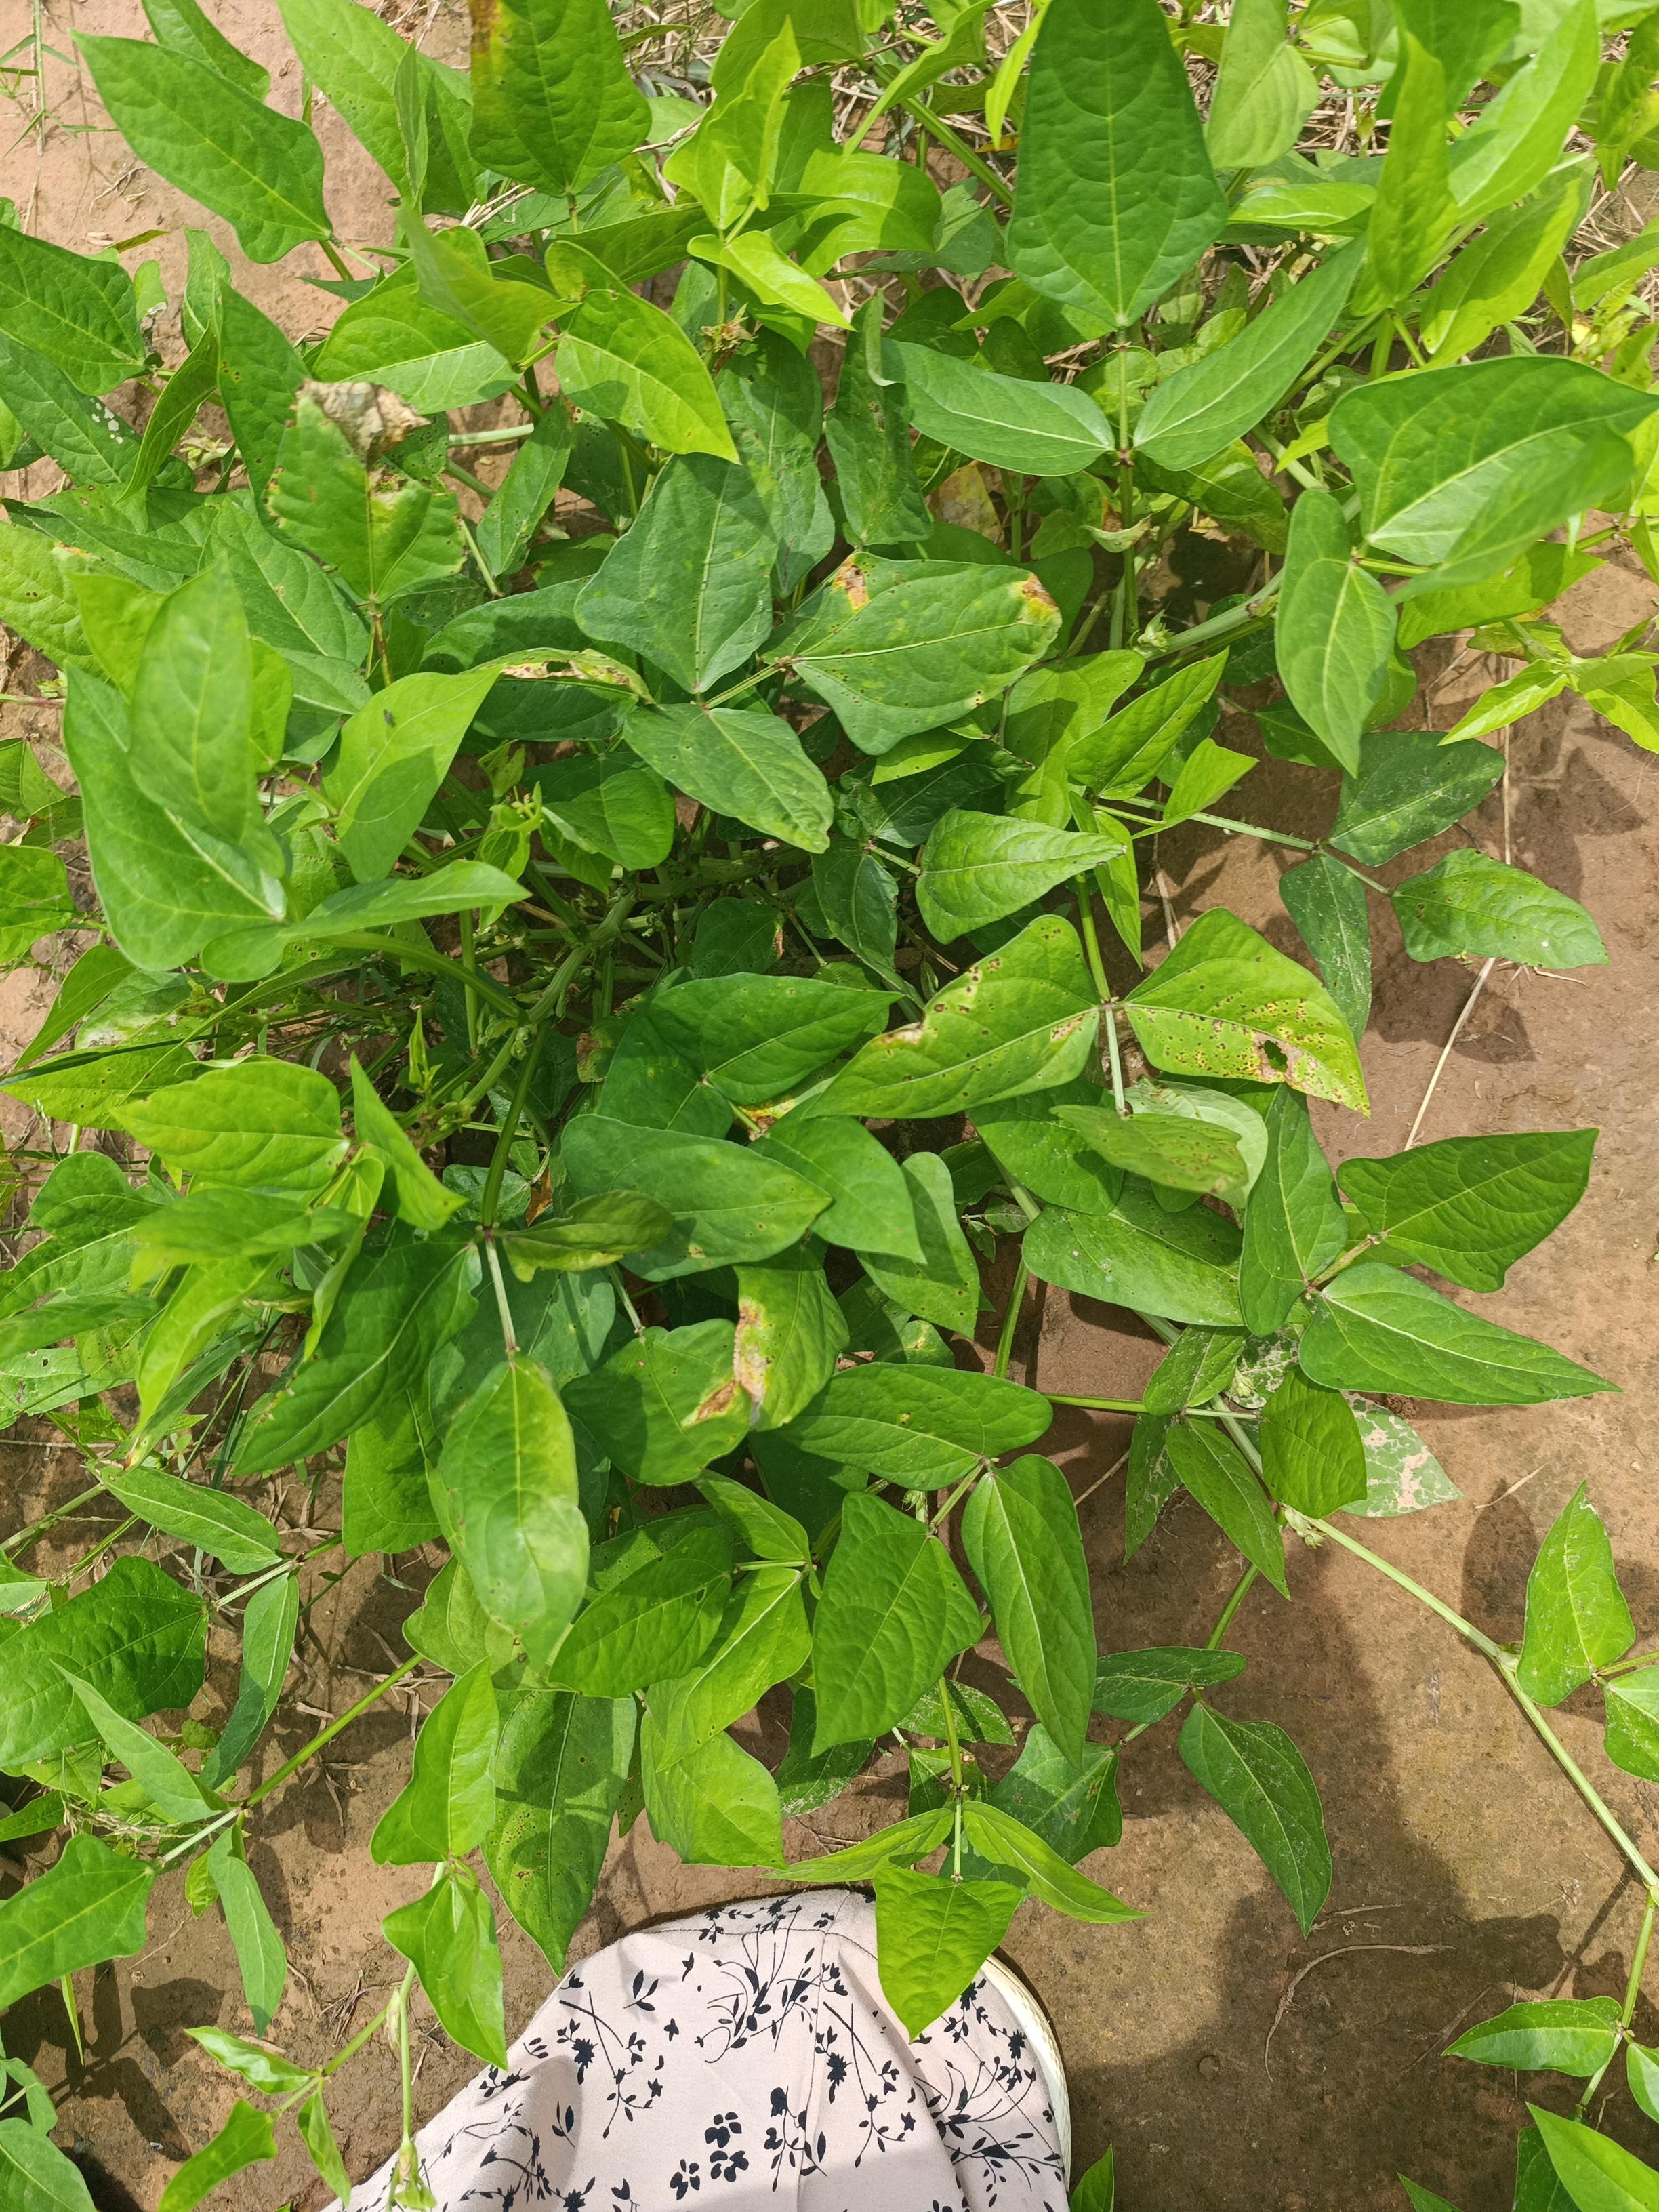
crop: cowpea
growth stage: vegetative
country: Nigeria
